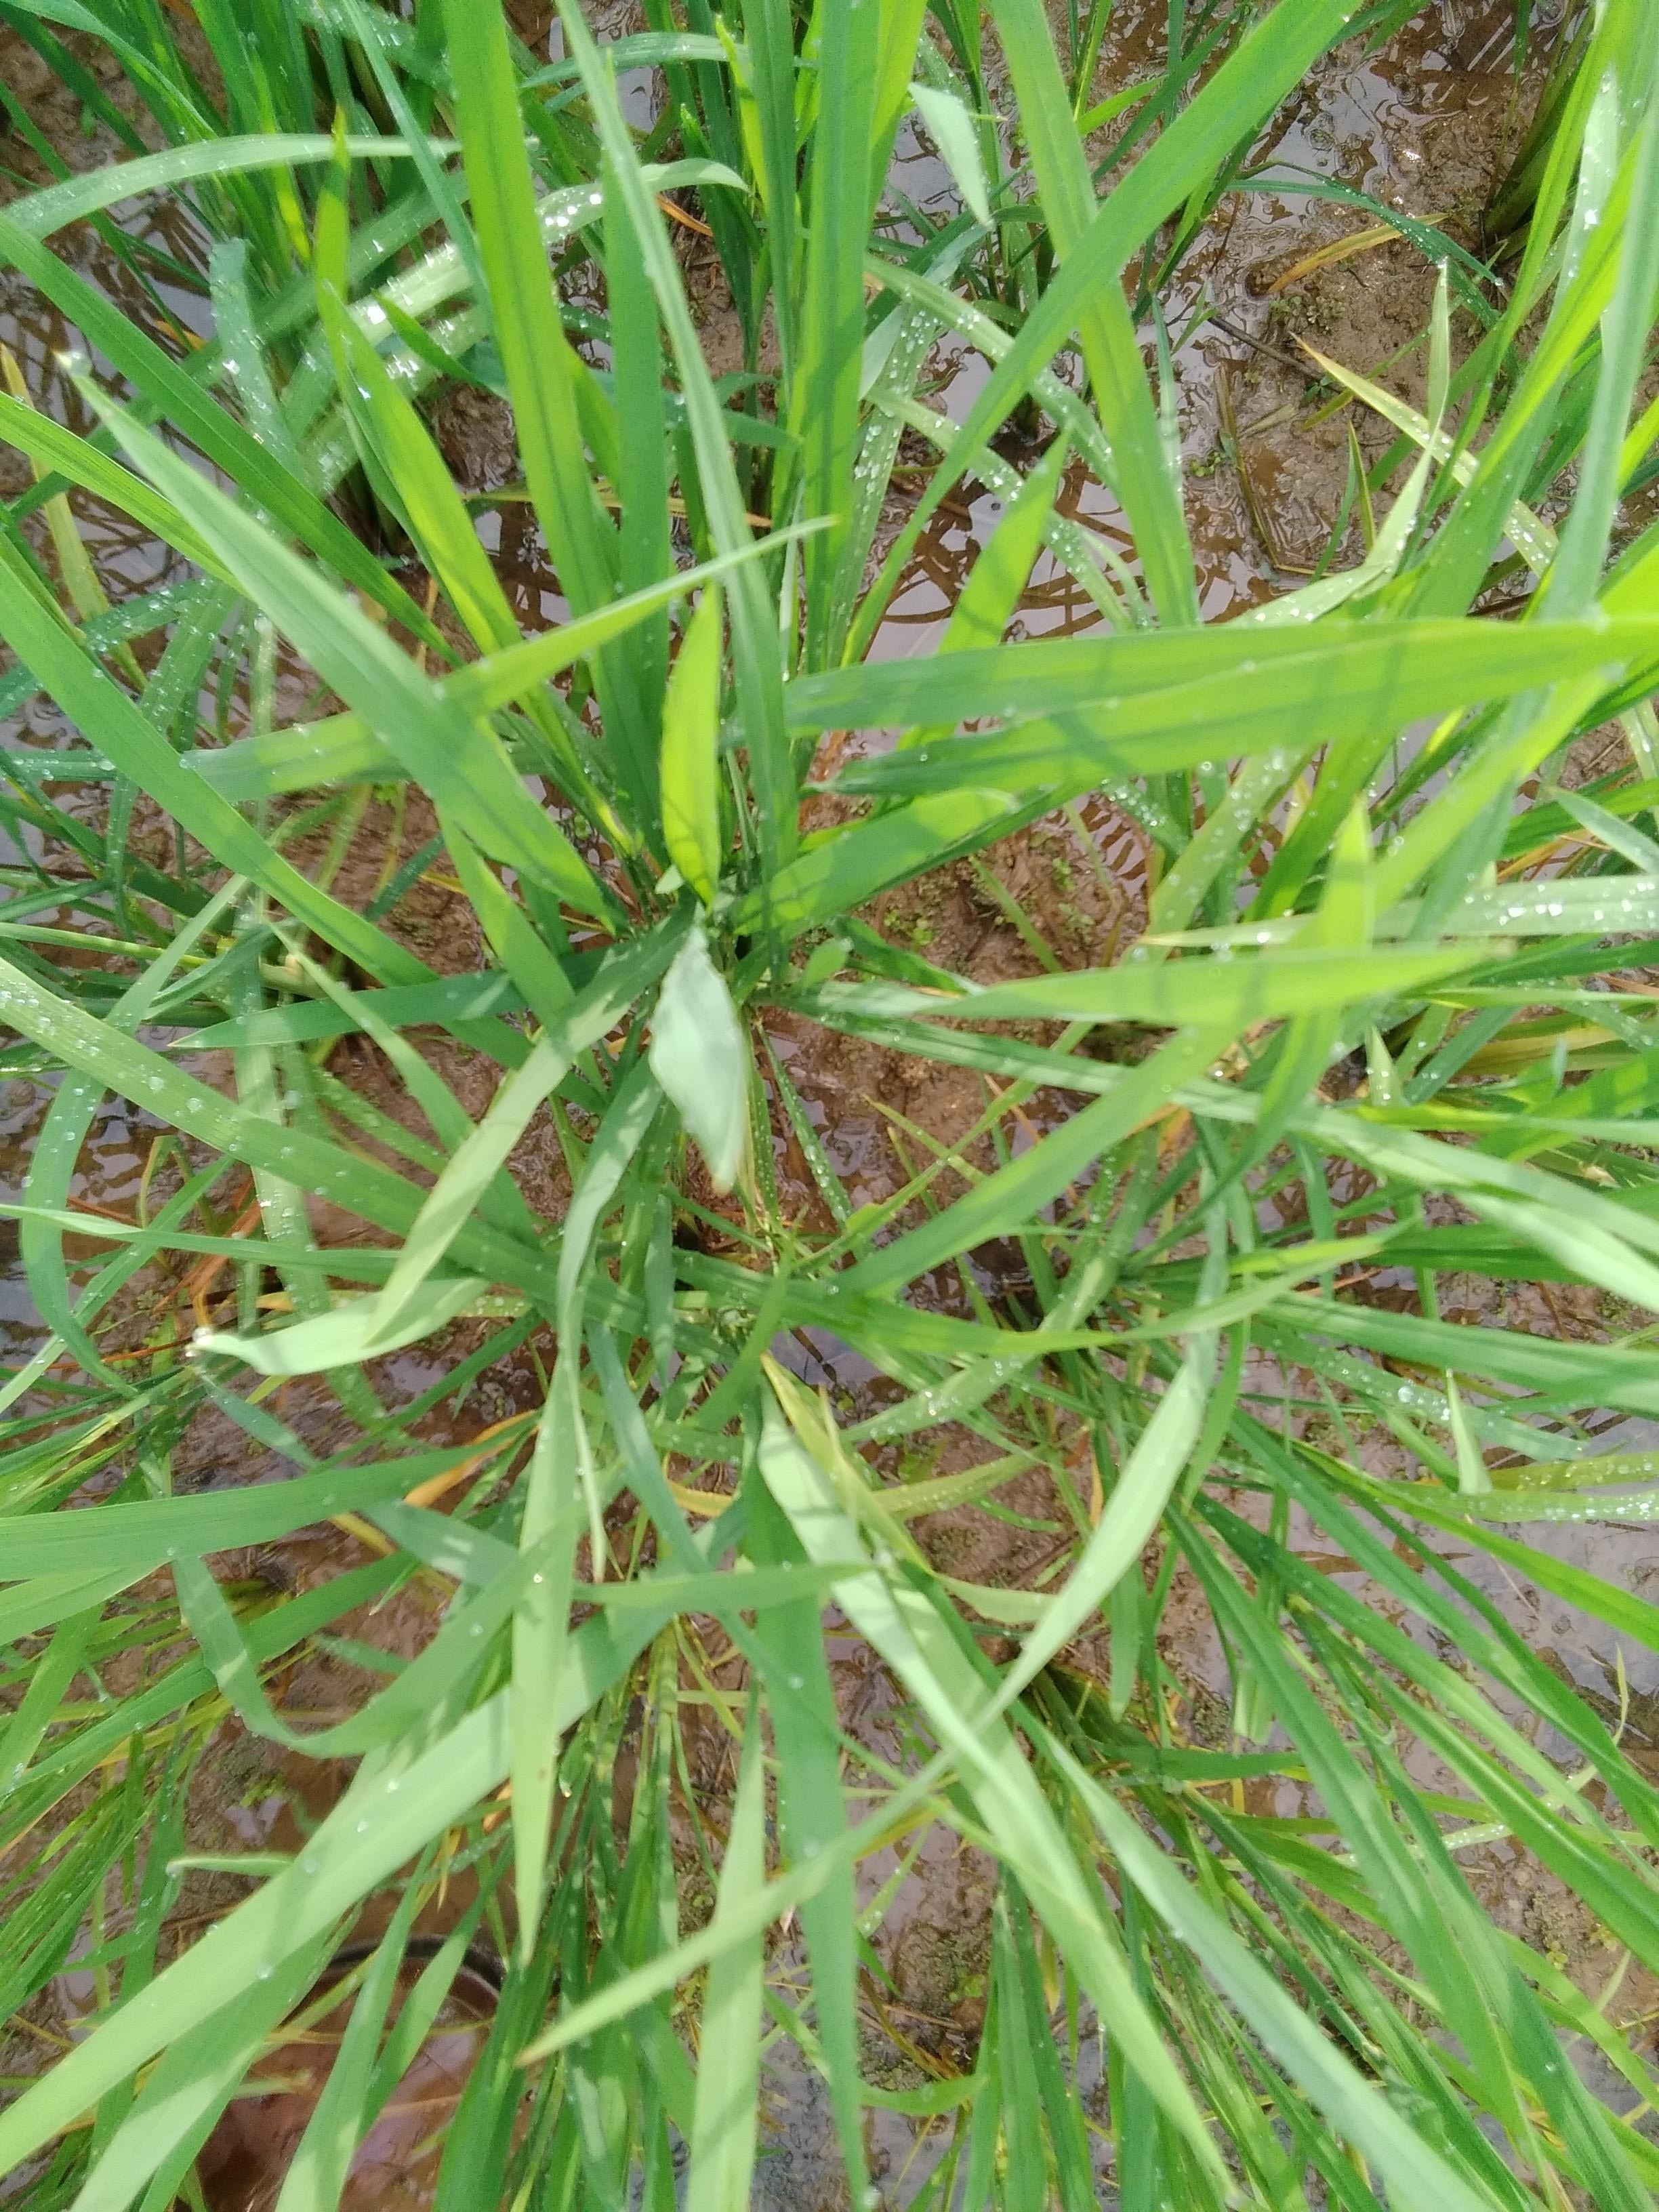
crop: rice
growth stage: elongation stem
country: Nigeria
